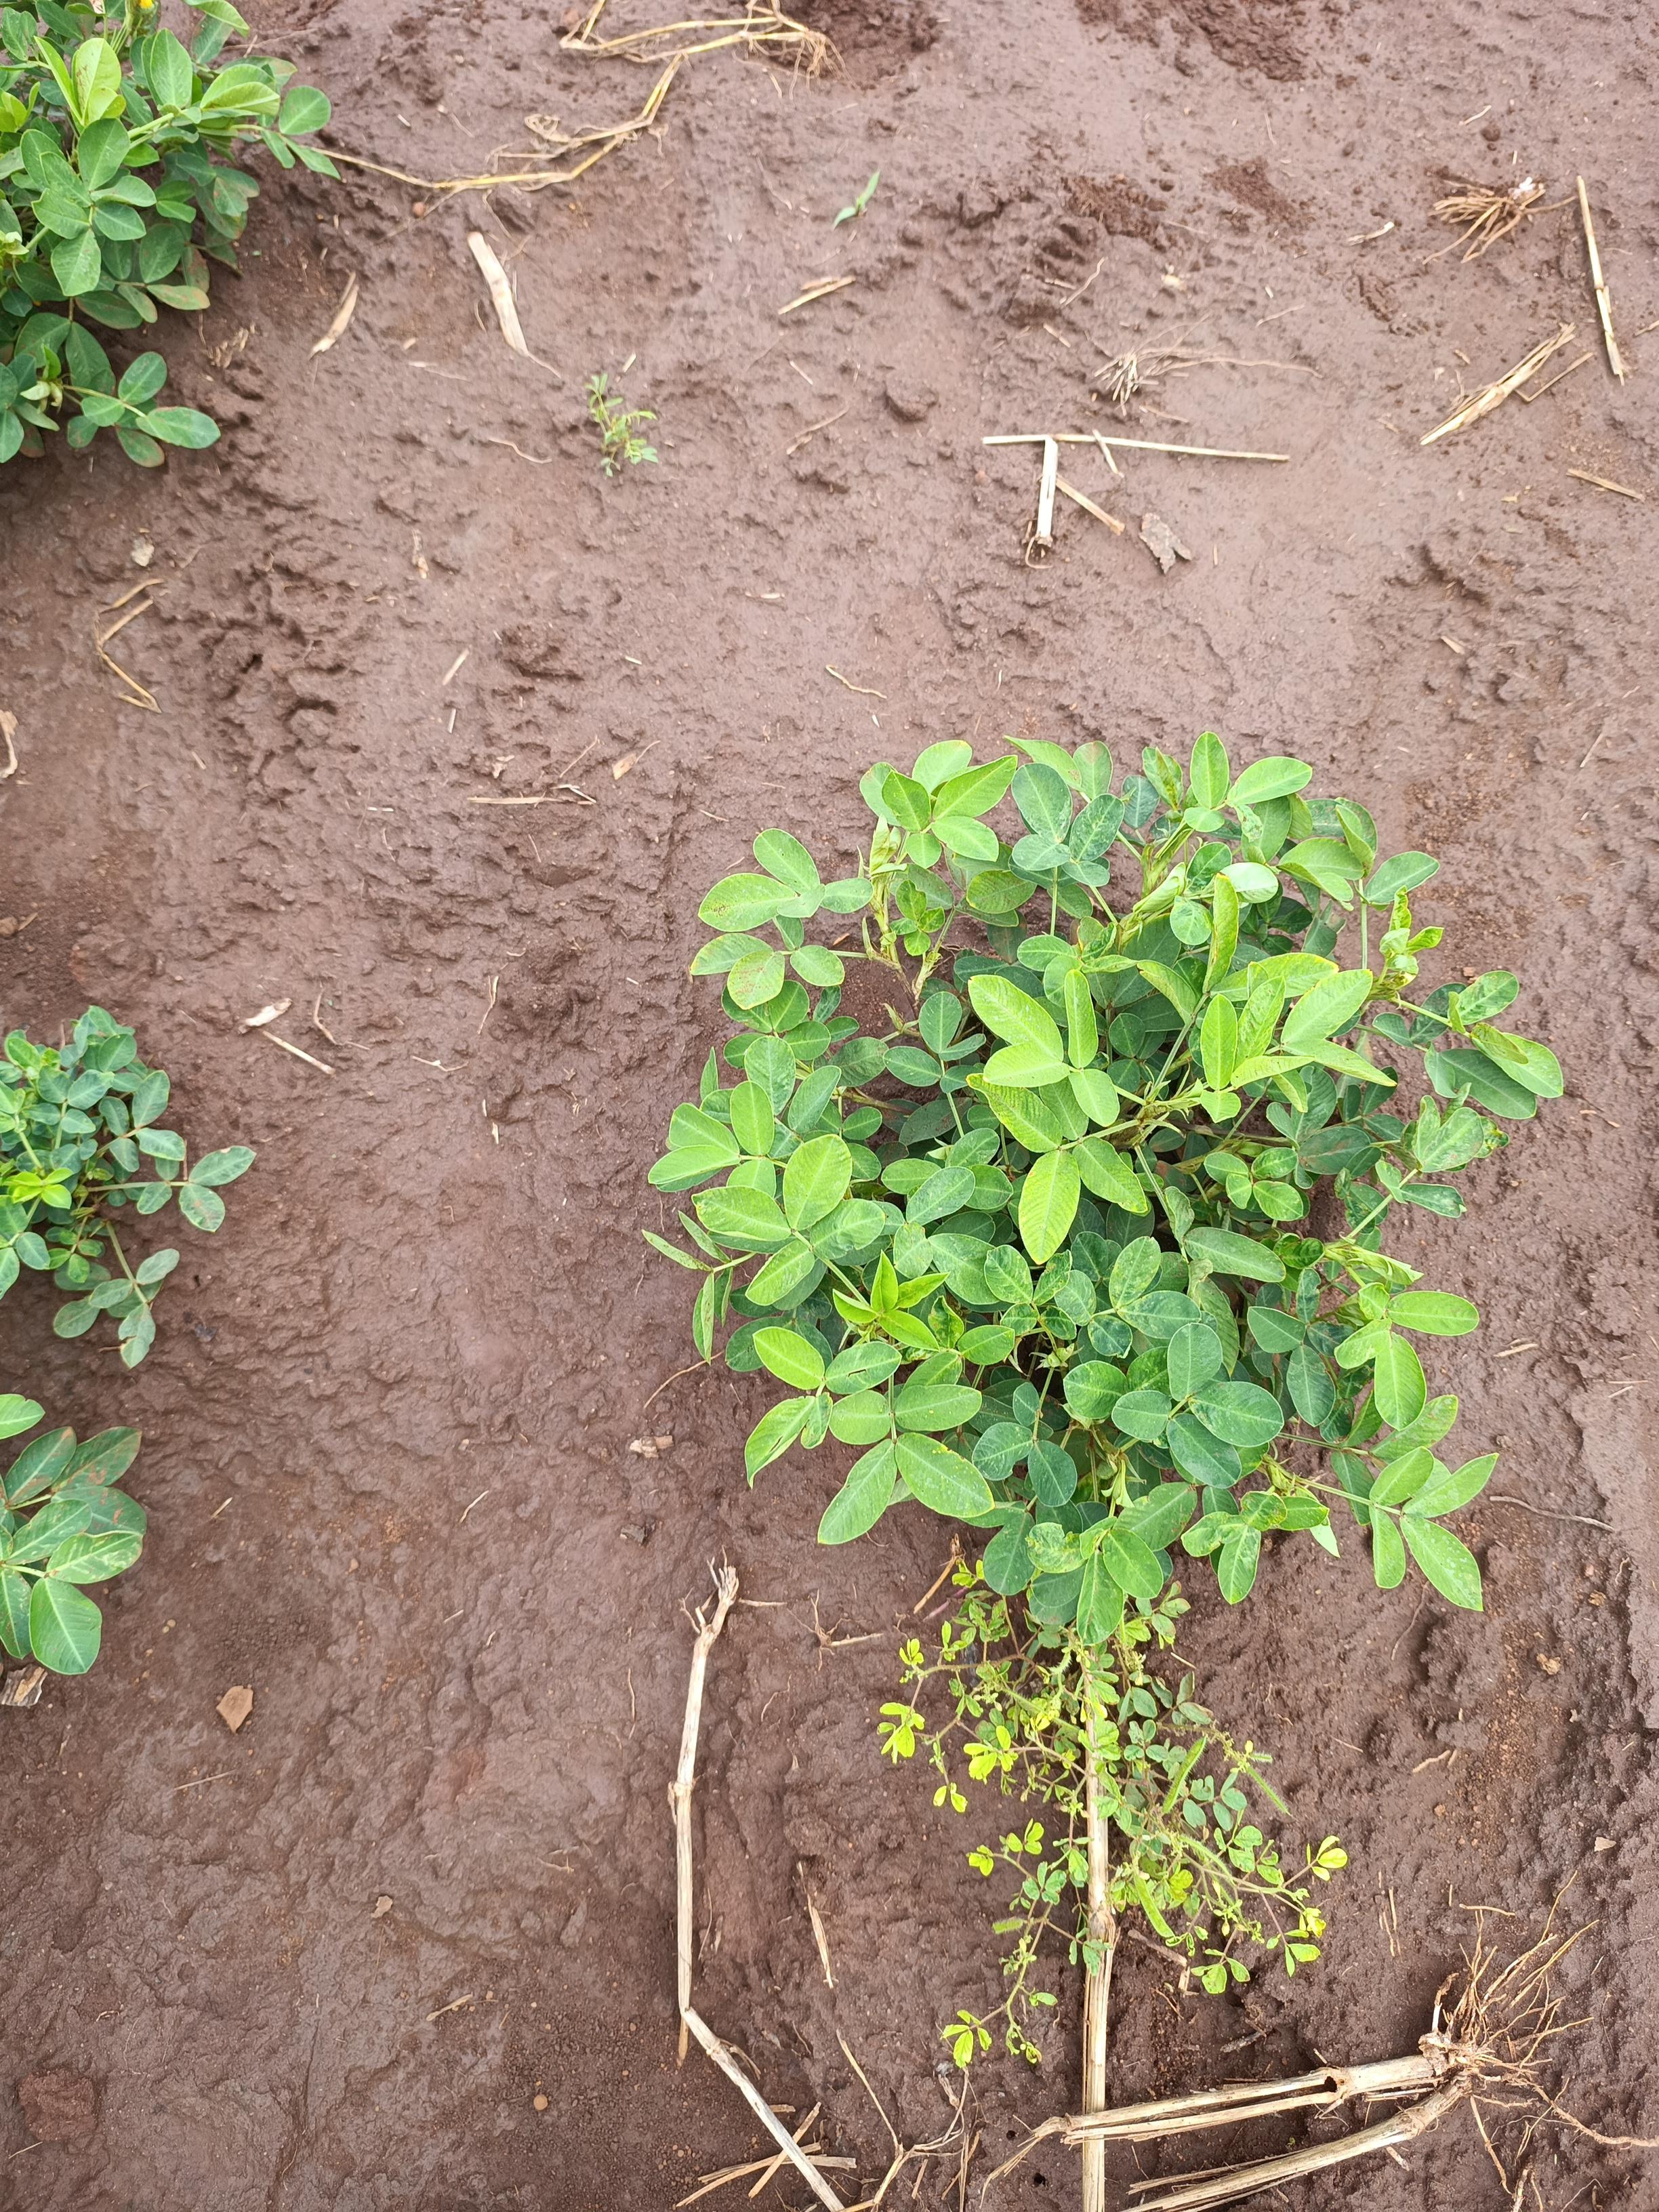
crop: groundnut
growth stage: flowering
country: Kenya
